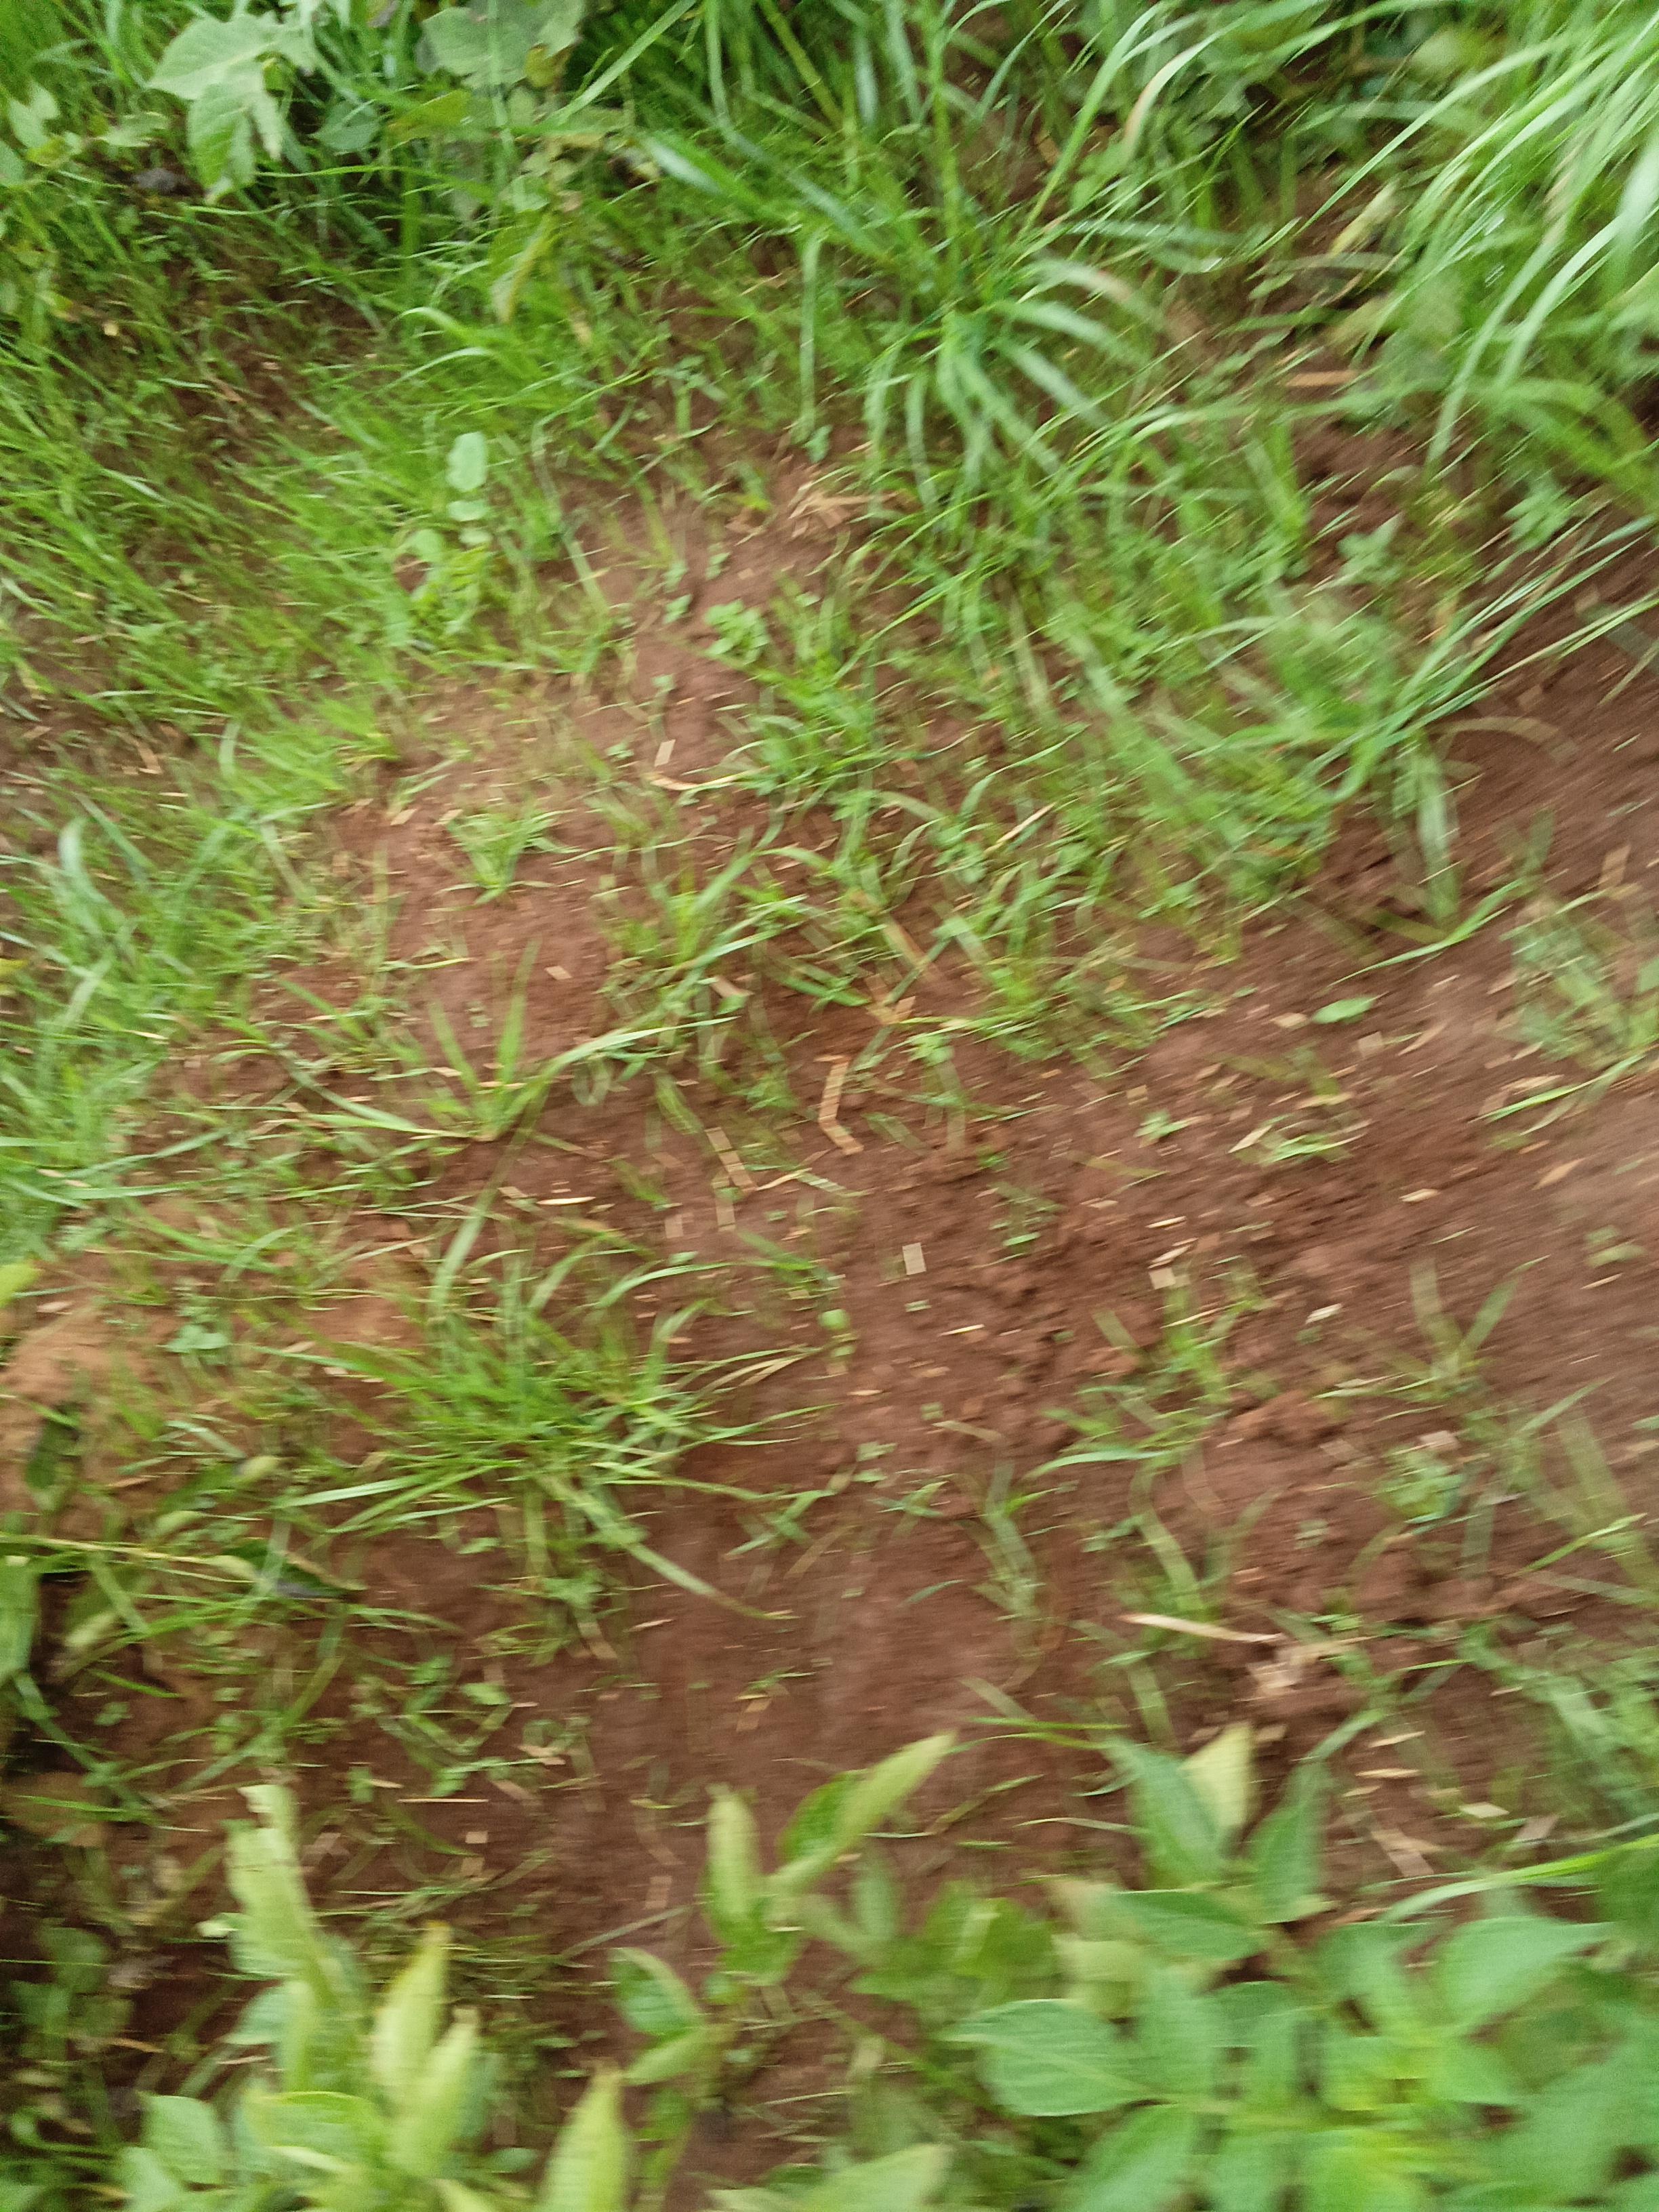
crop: potato
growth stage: maturity
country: Kenya
